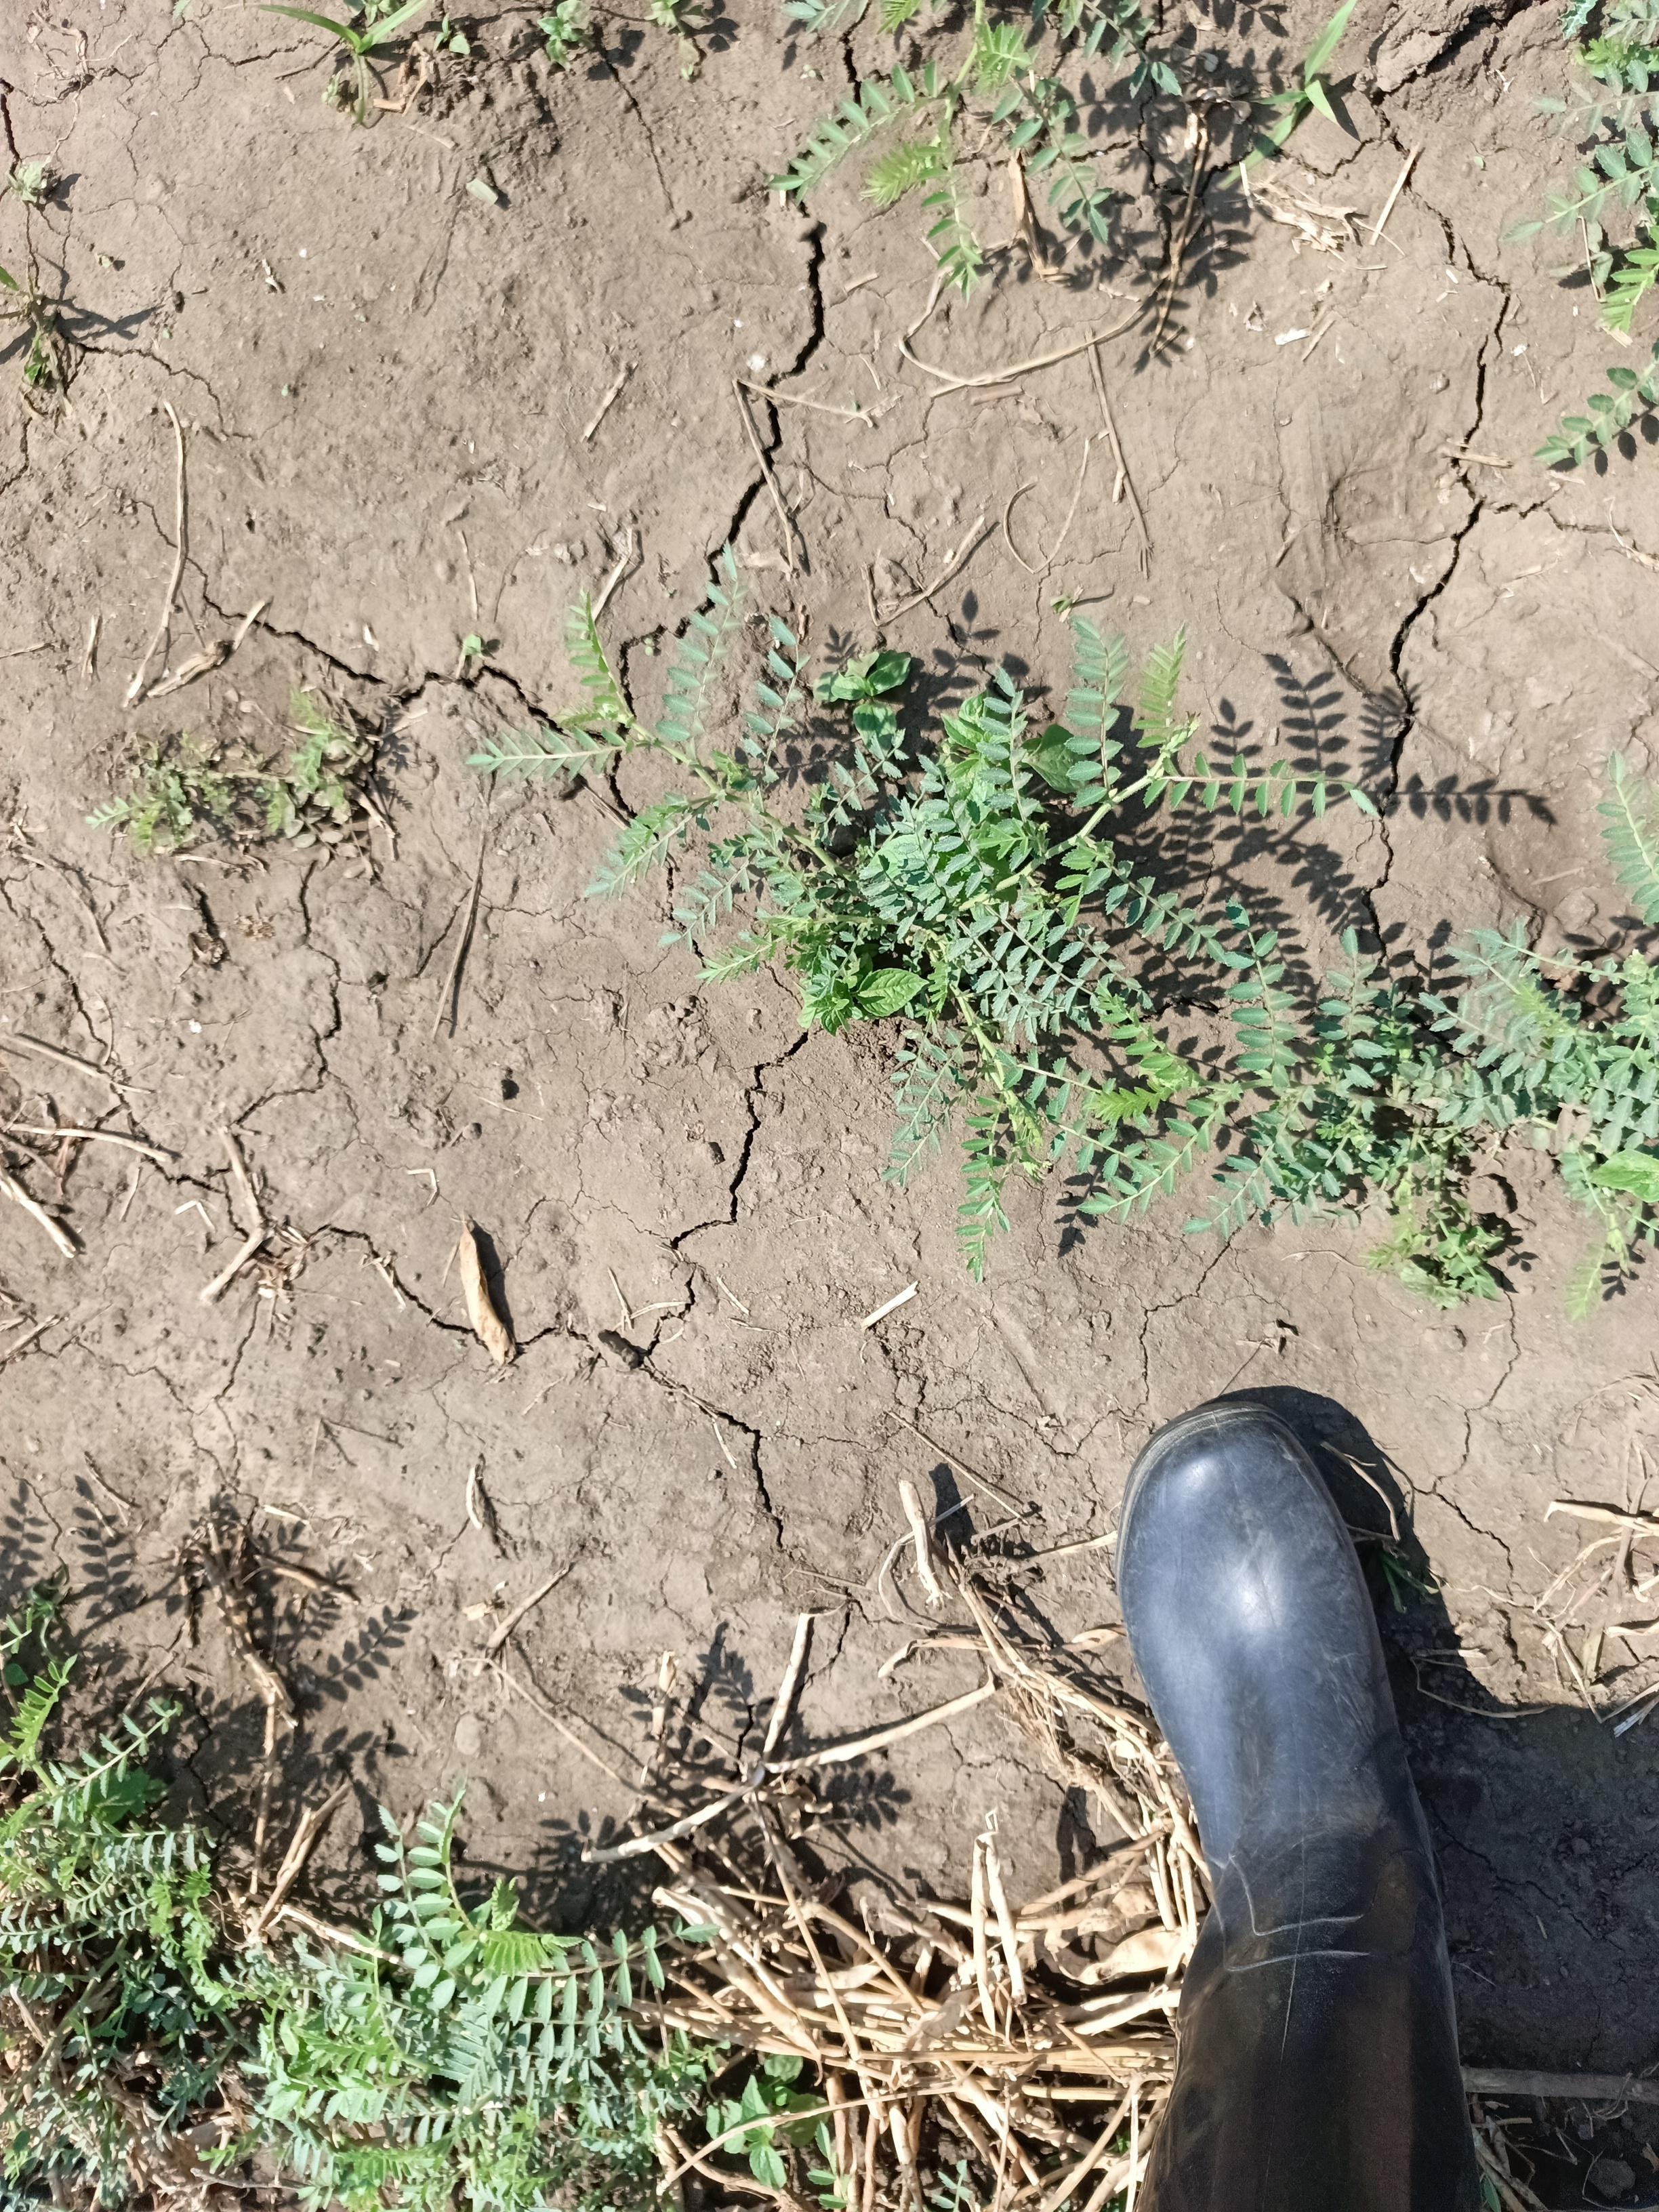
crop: chickpea
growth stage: vegetative
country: Tanzania
